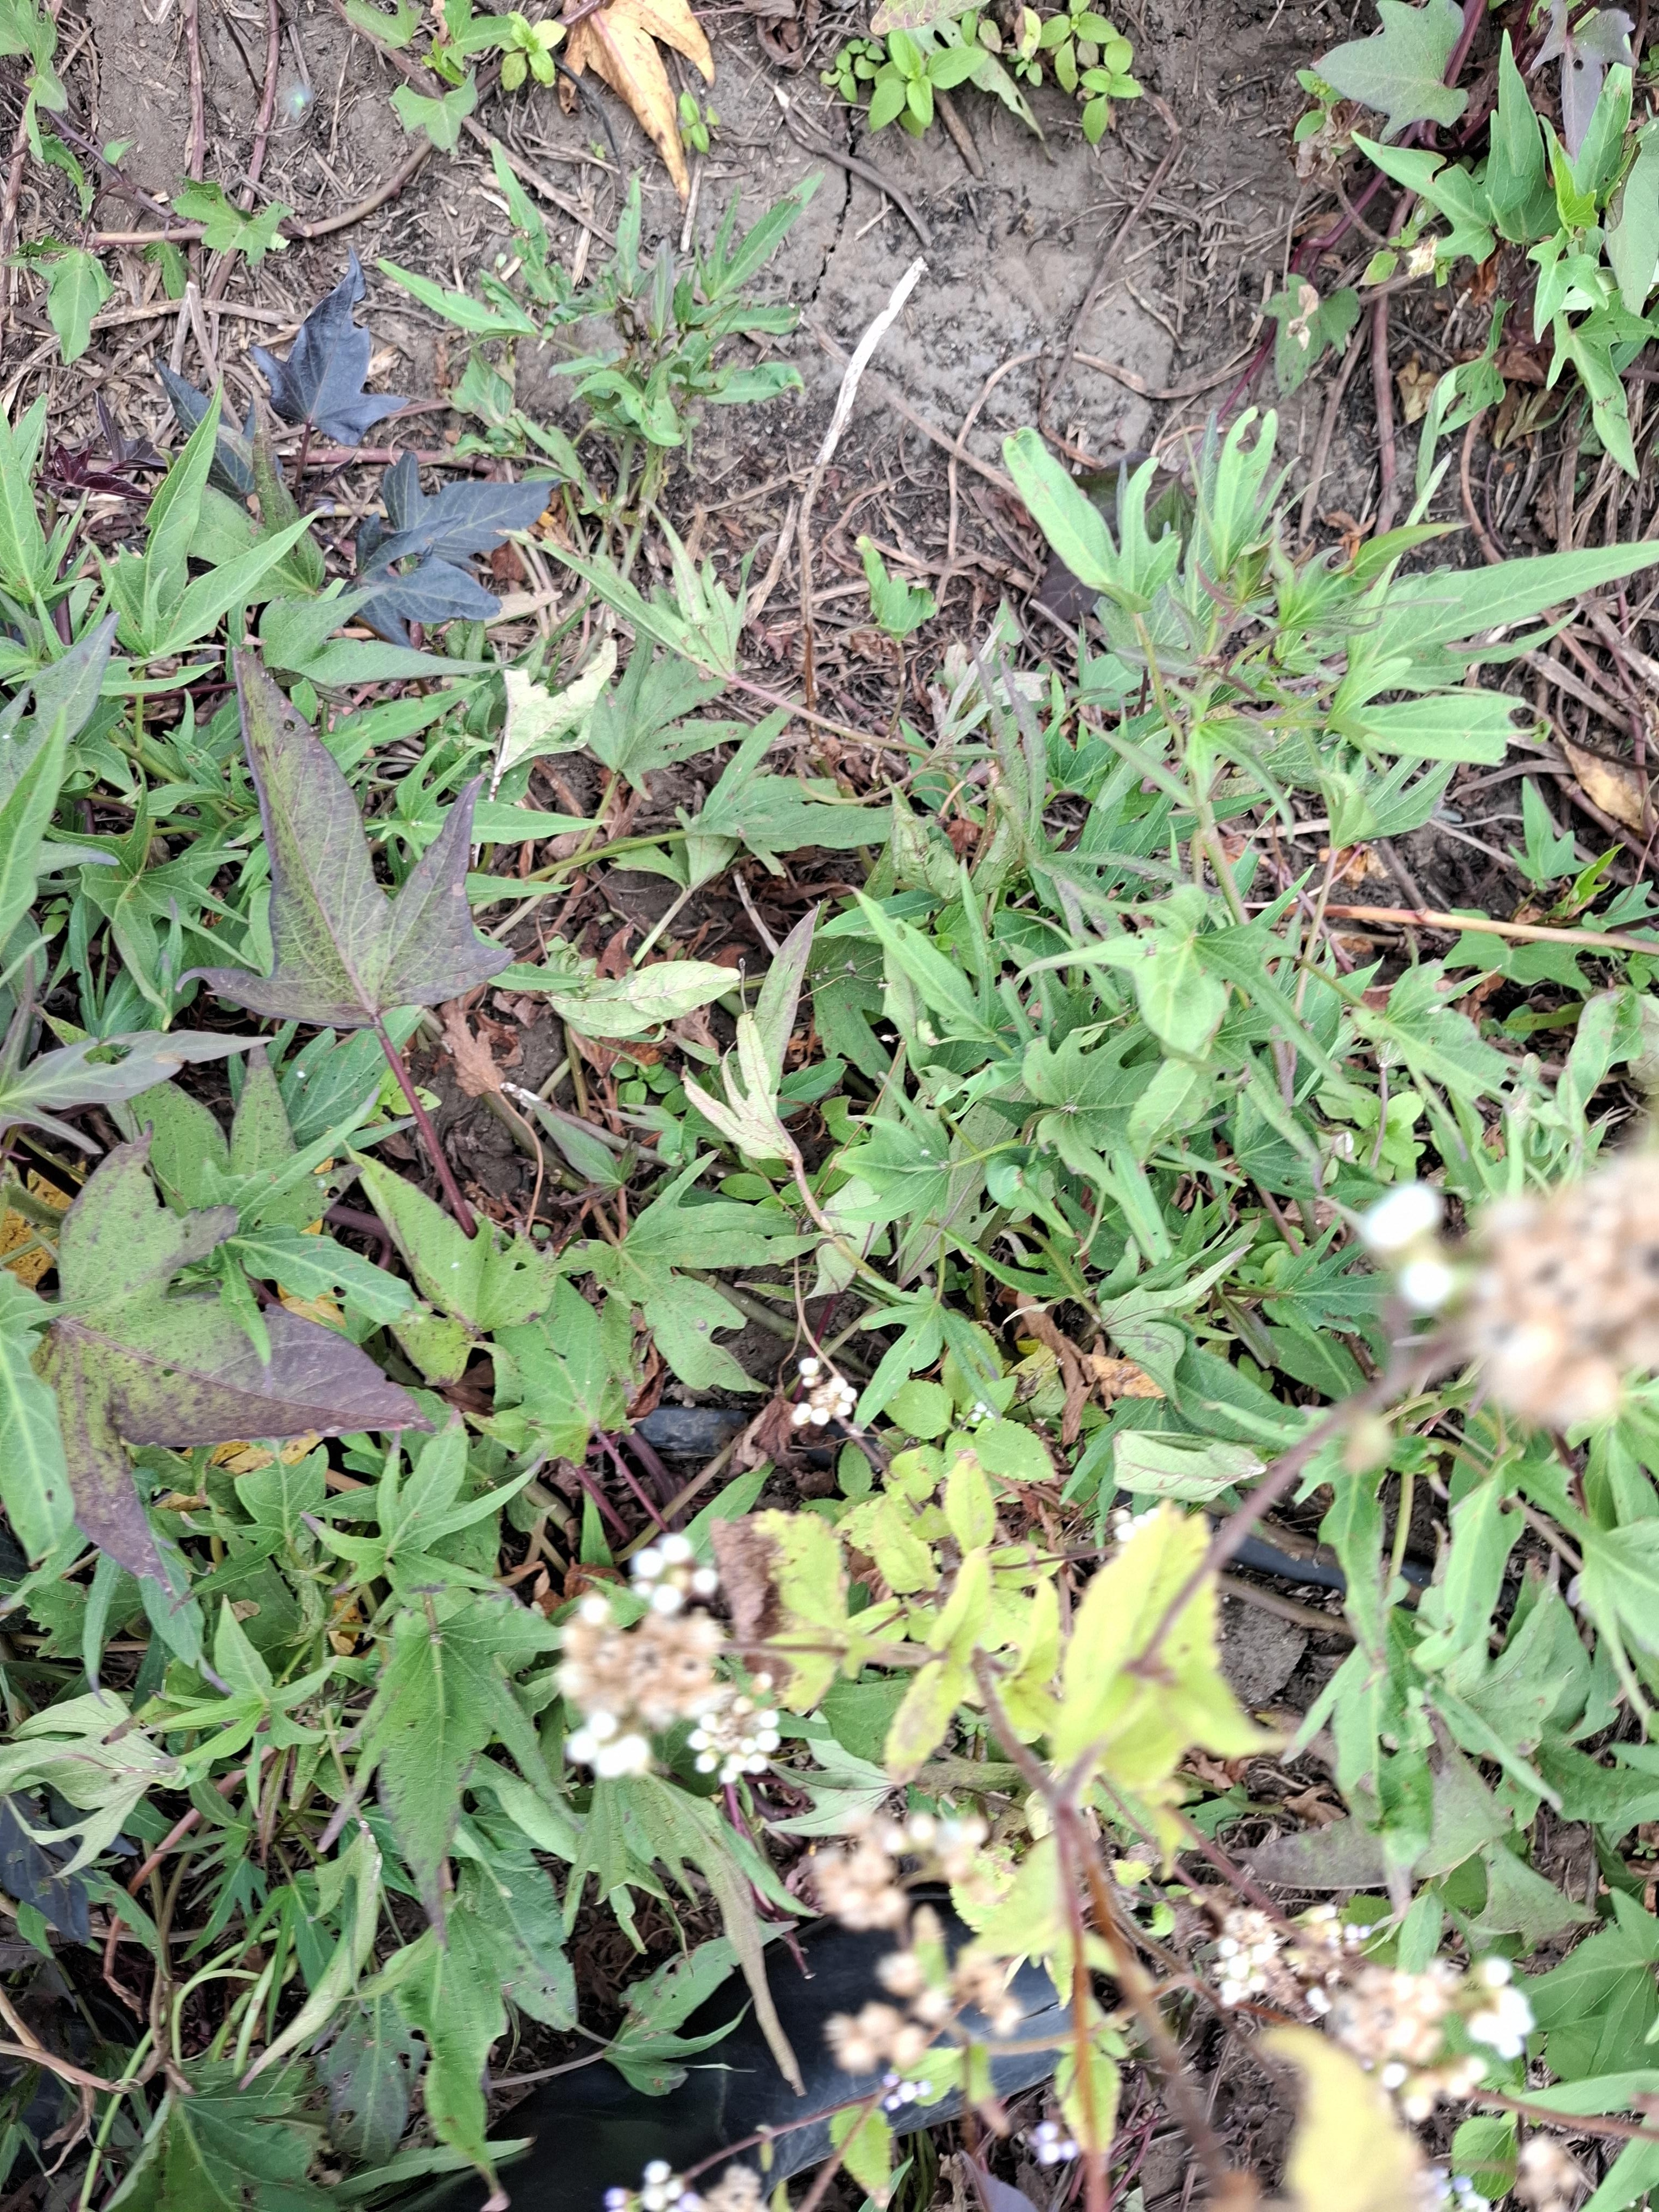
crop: sweet potato
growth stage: flowering
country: Tanzania
